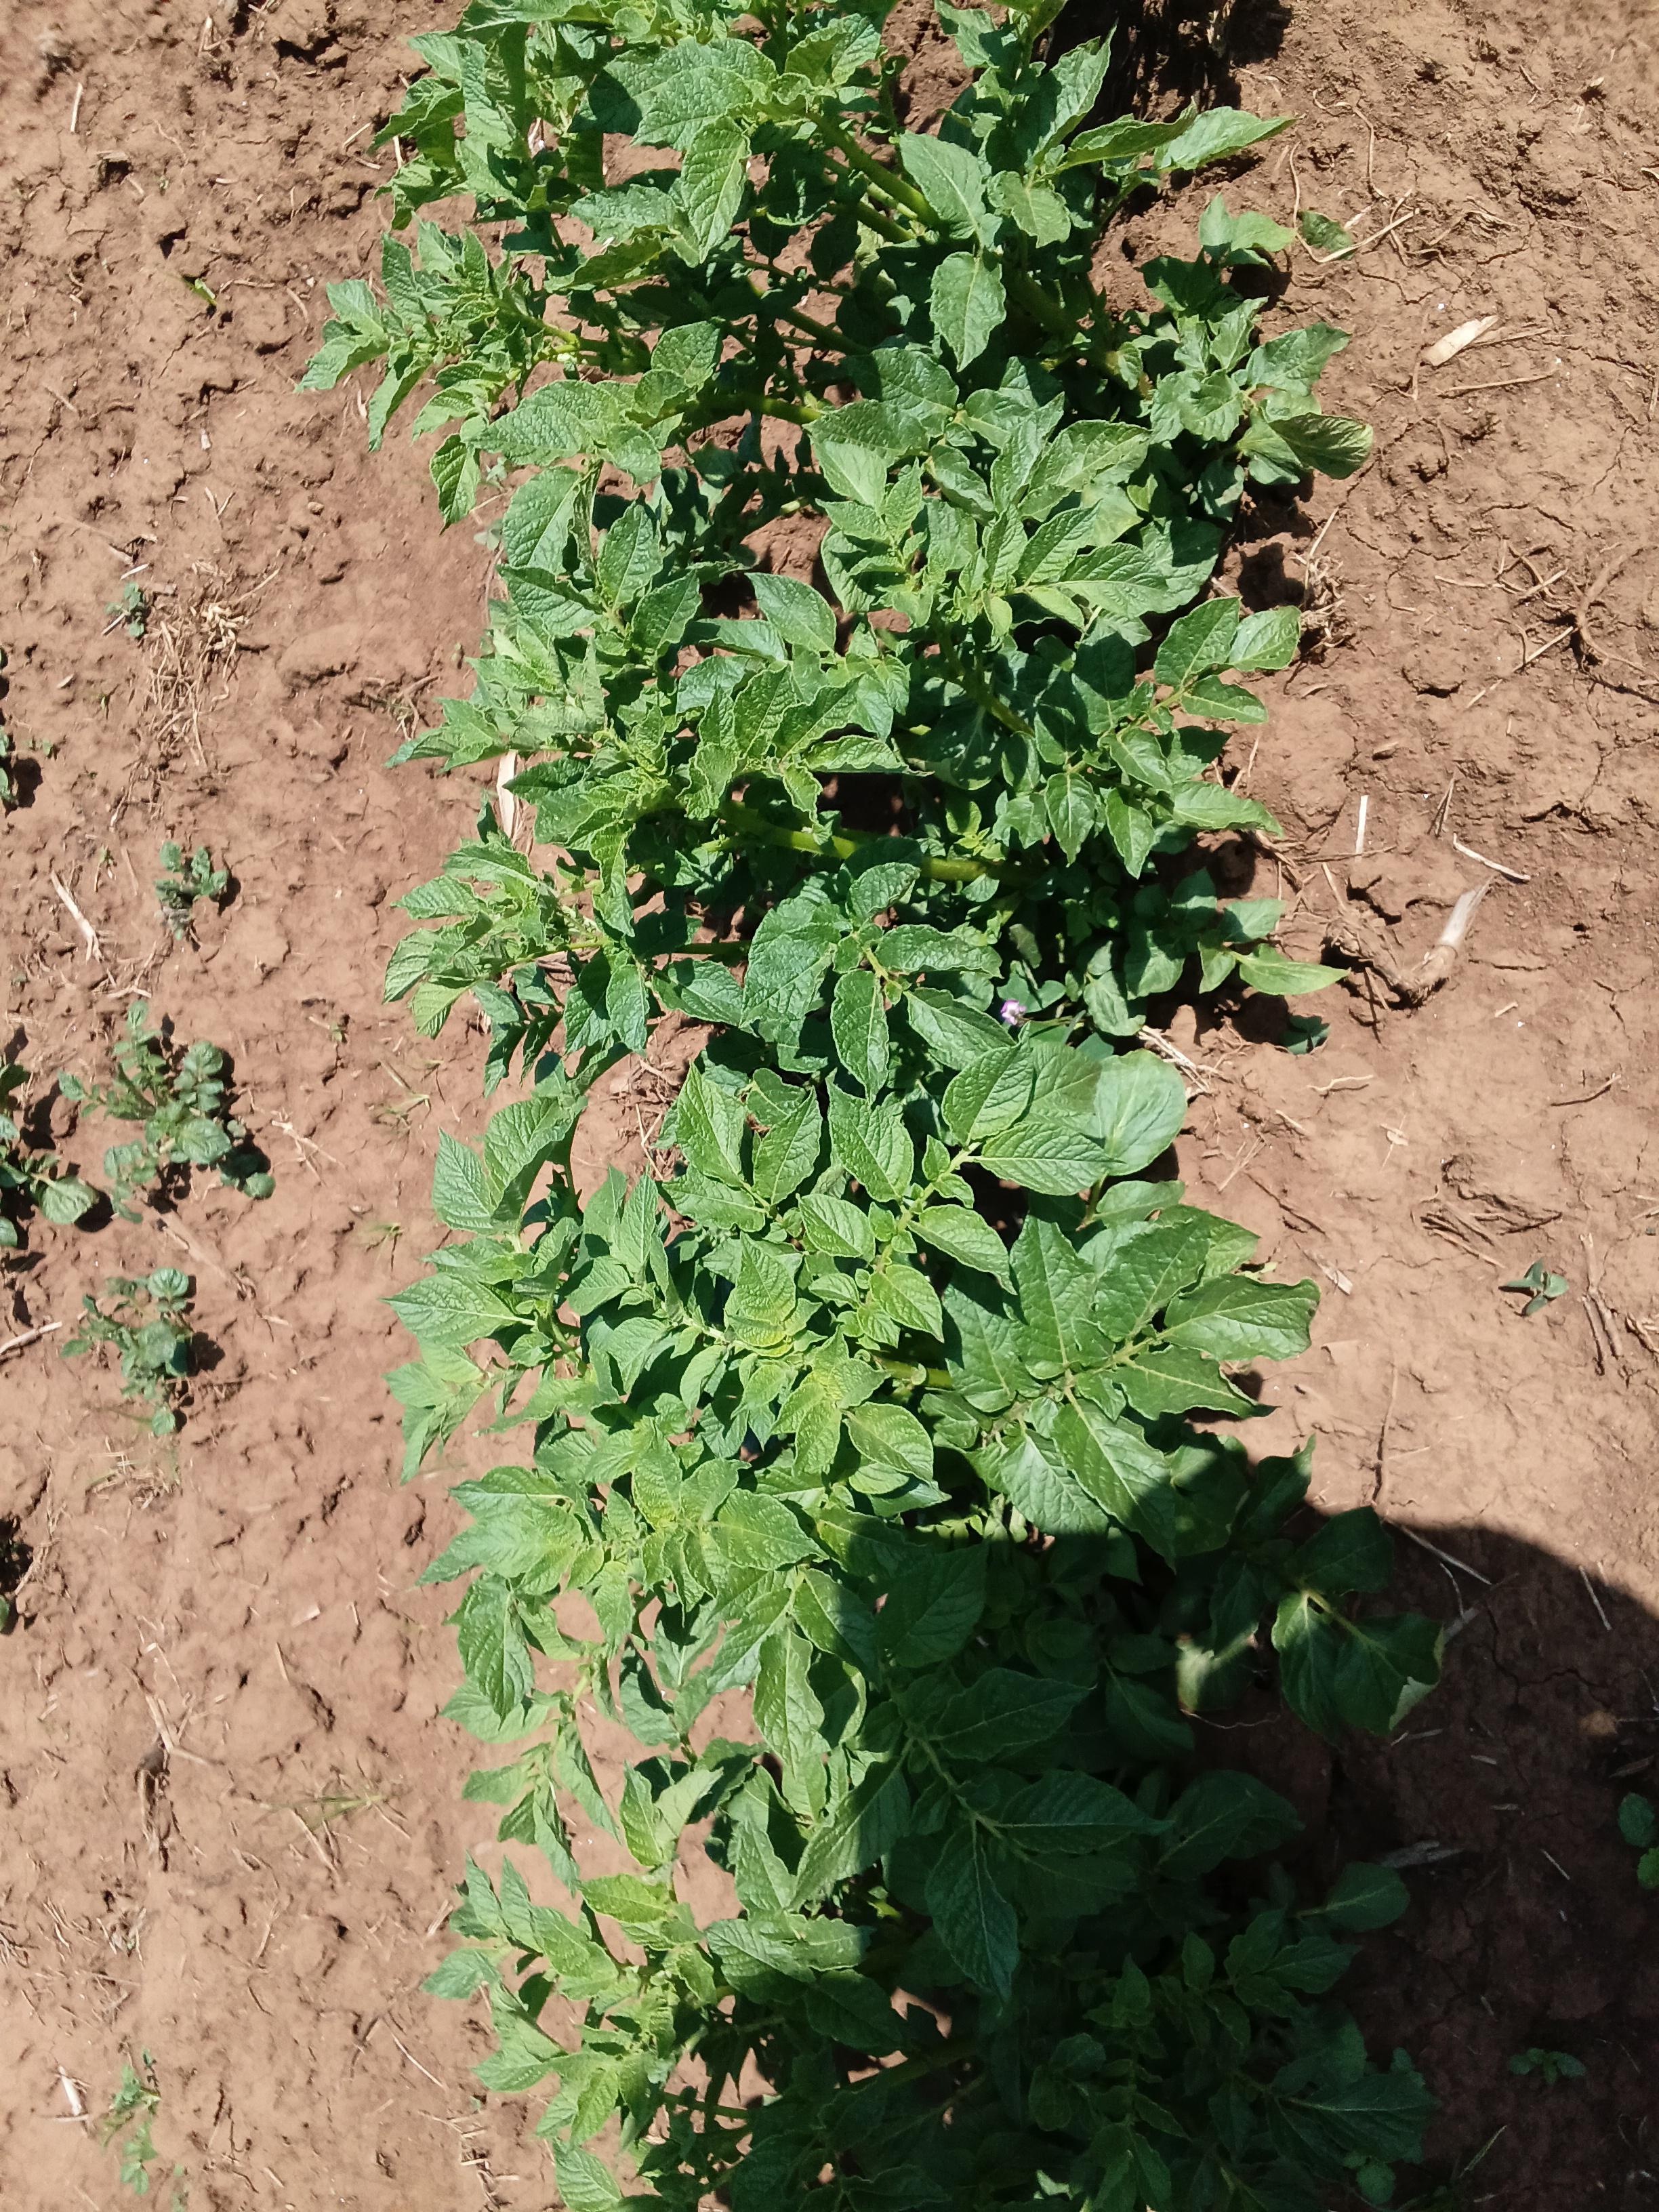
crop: potato
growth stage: vegetative
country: Kenya
